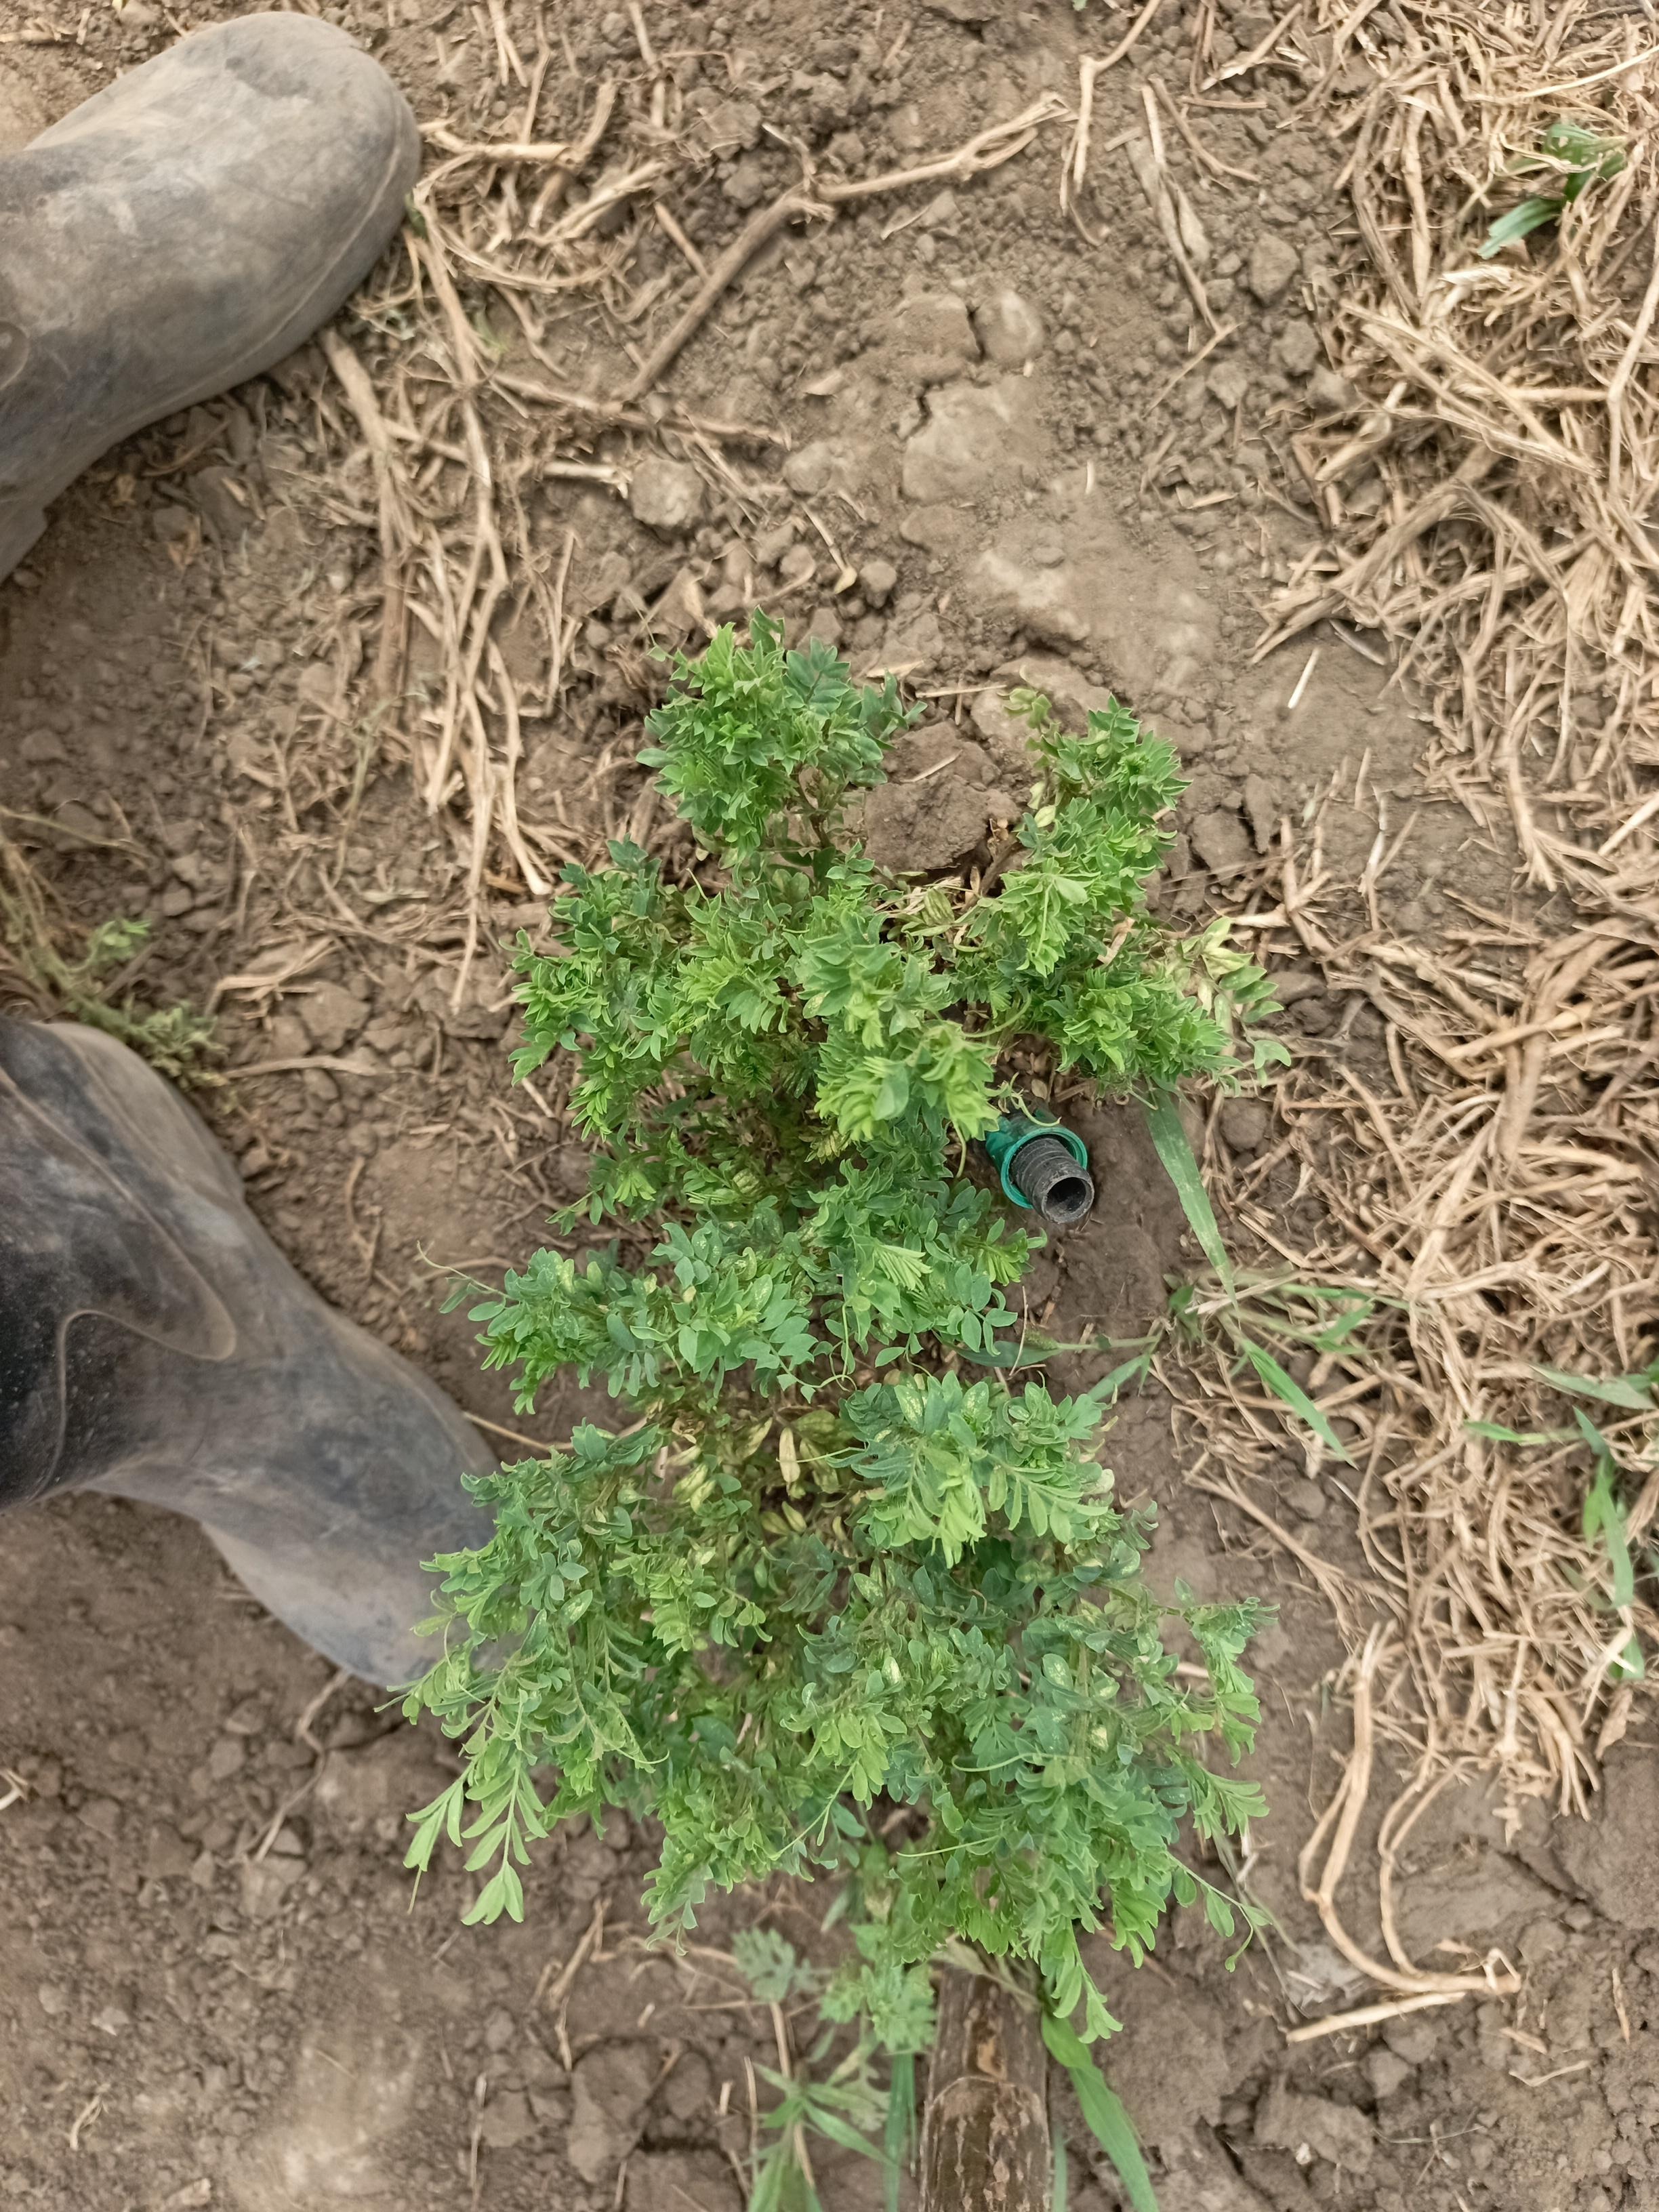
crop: lentil
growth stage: vegetative
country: Tanzania
